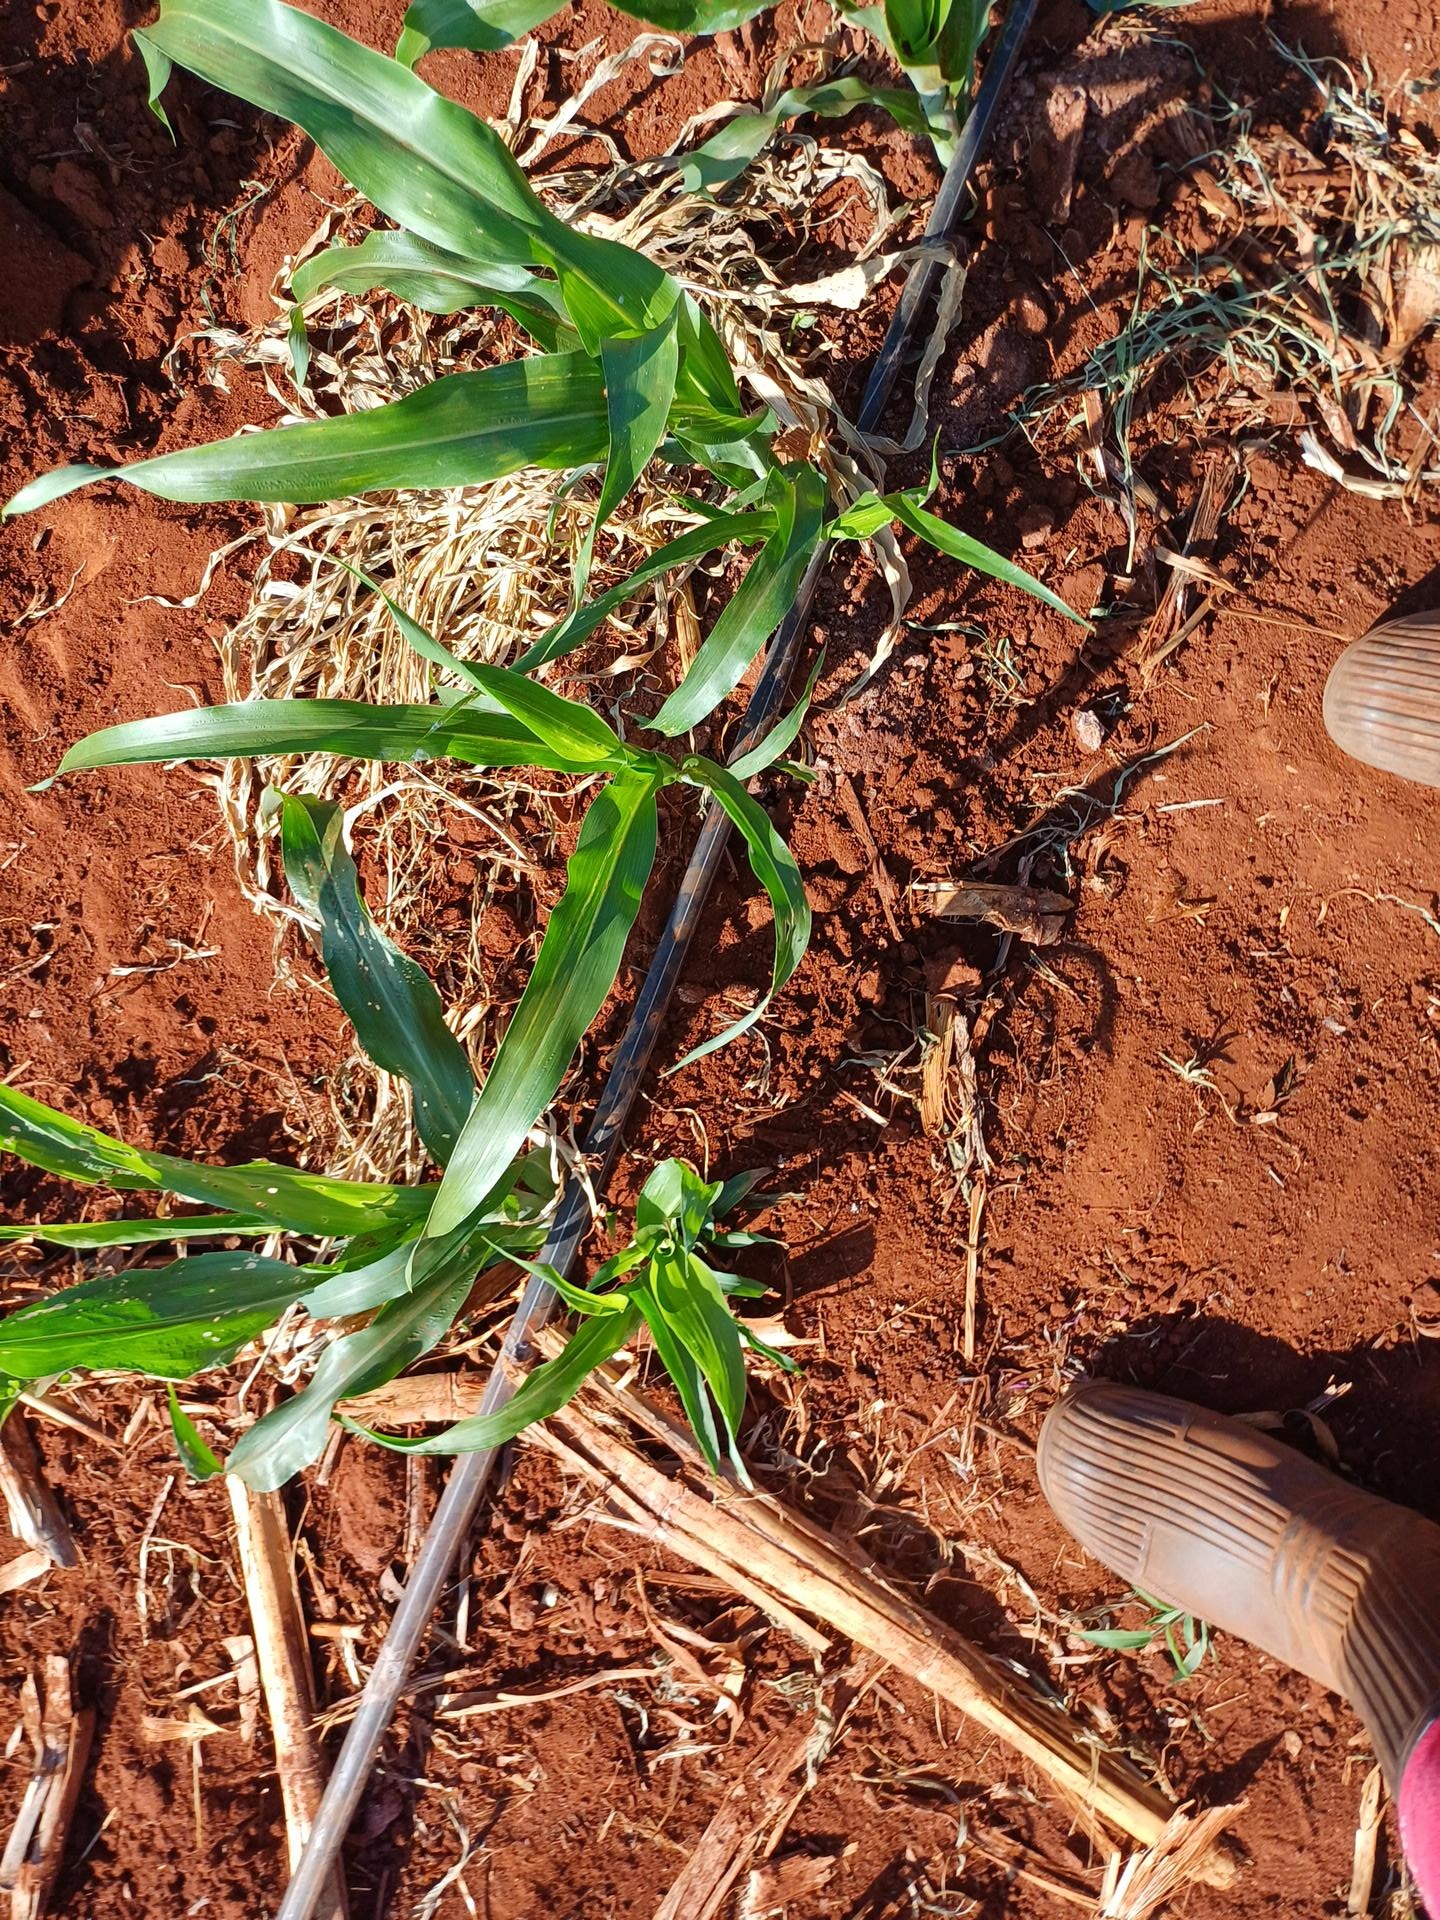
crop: sorghum
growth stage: vegetative
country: Kenya
